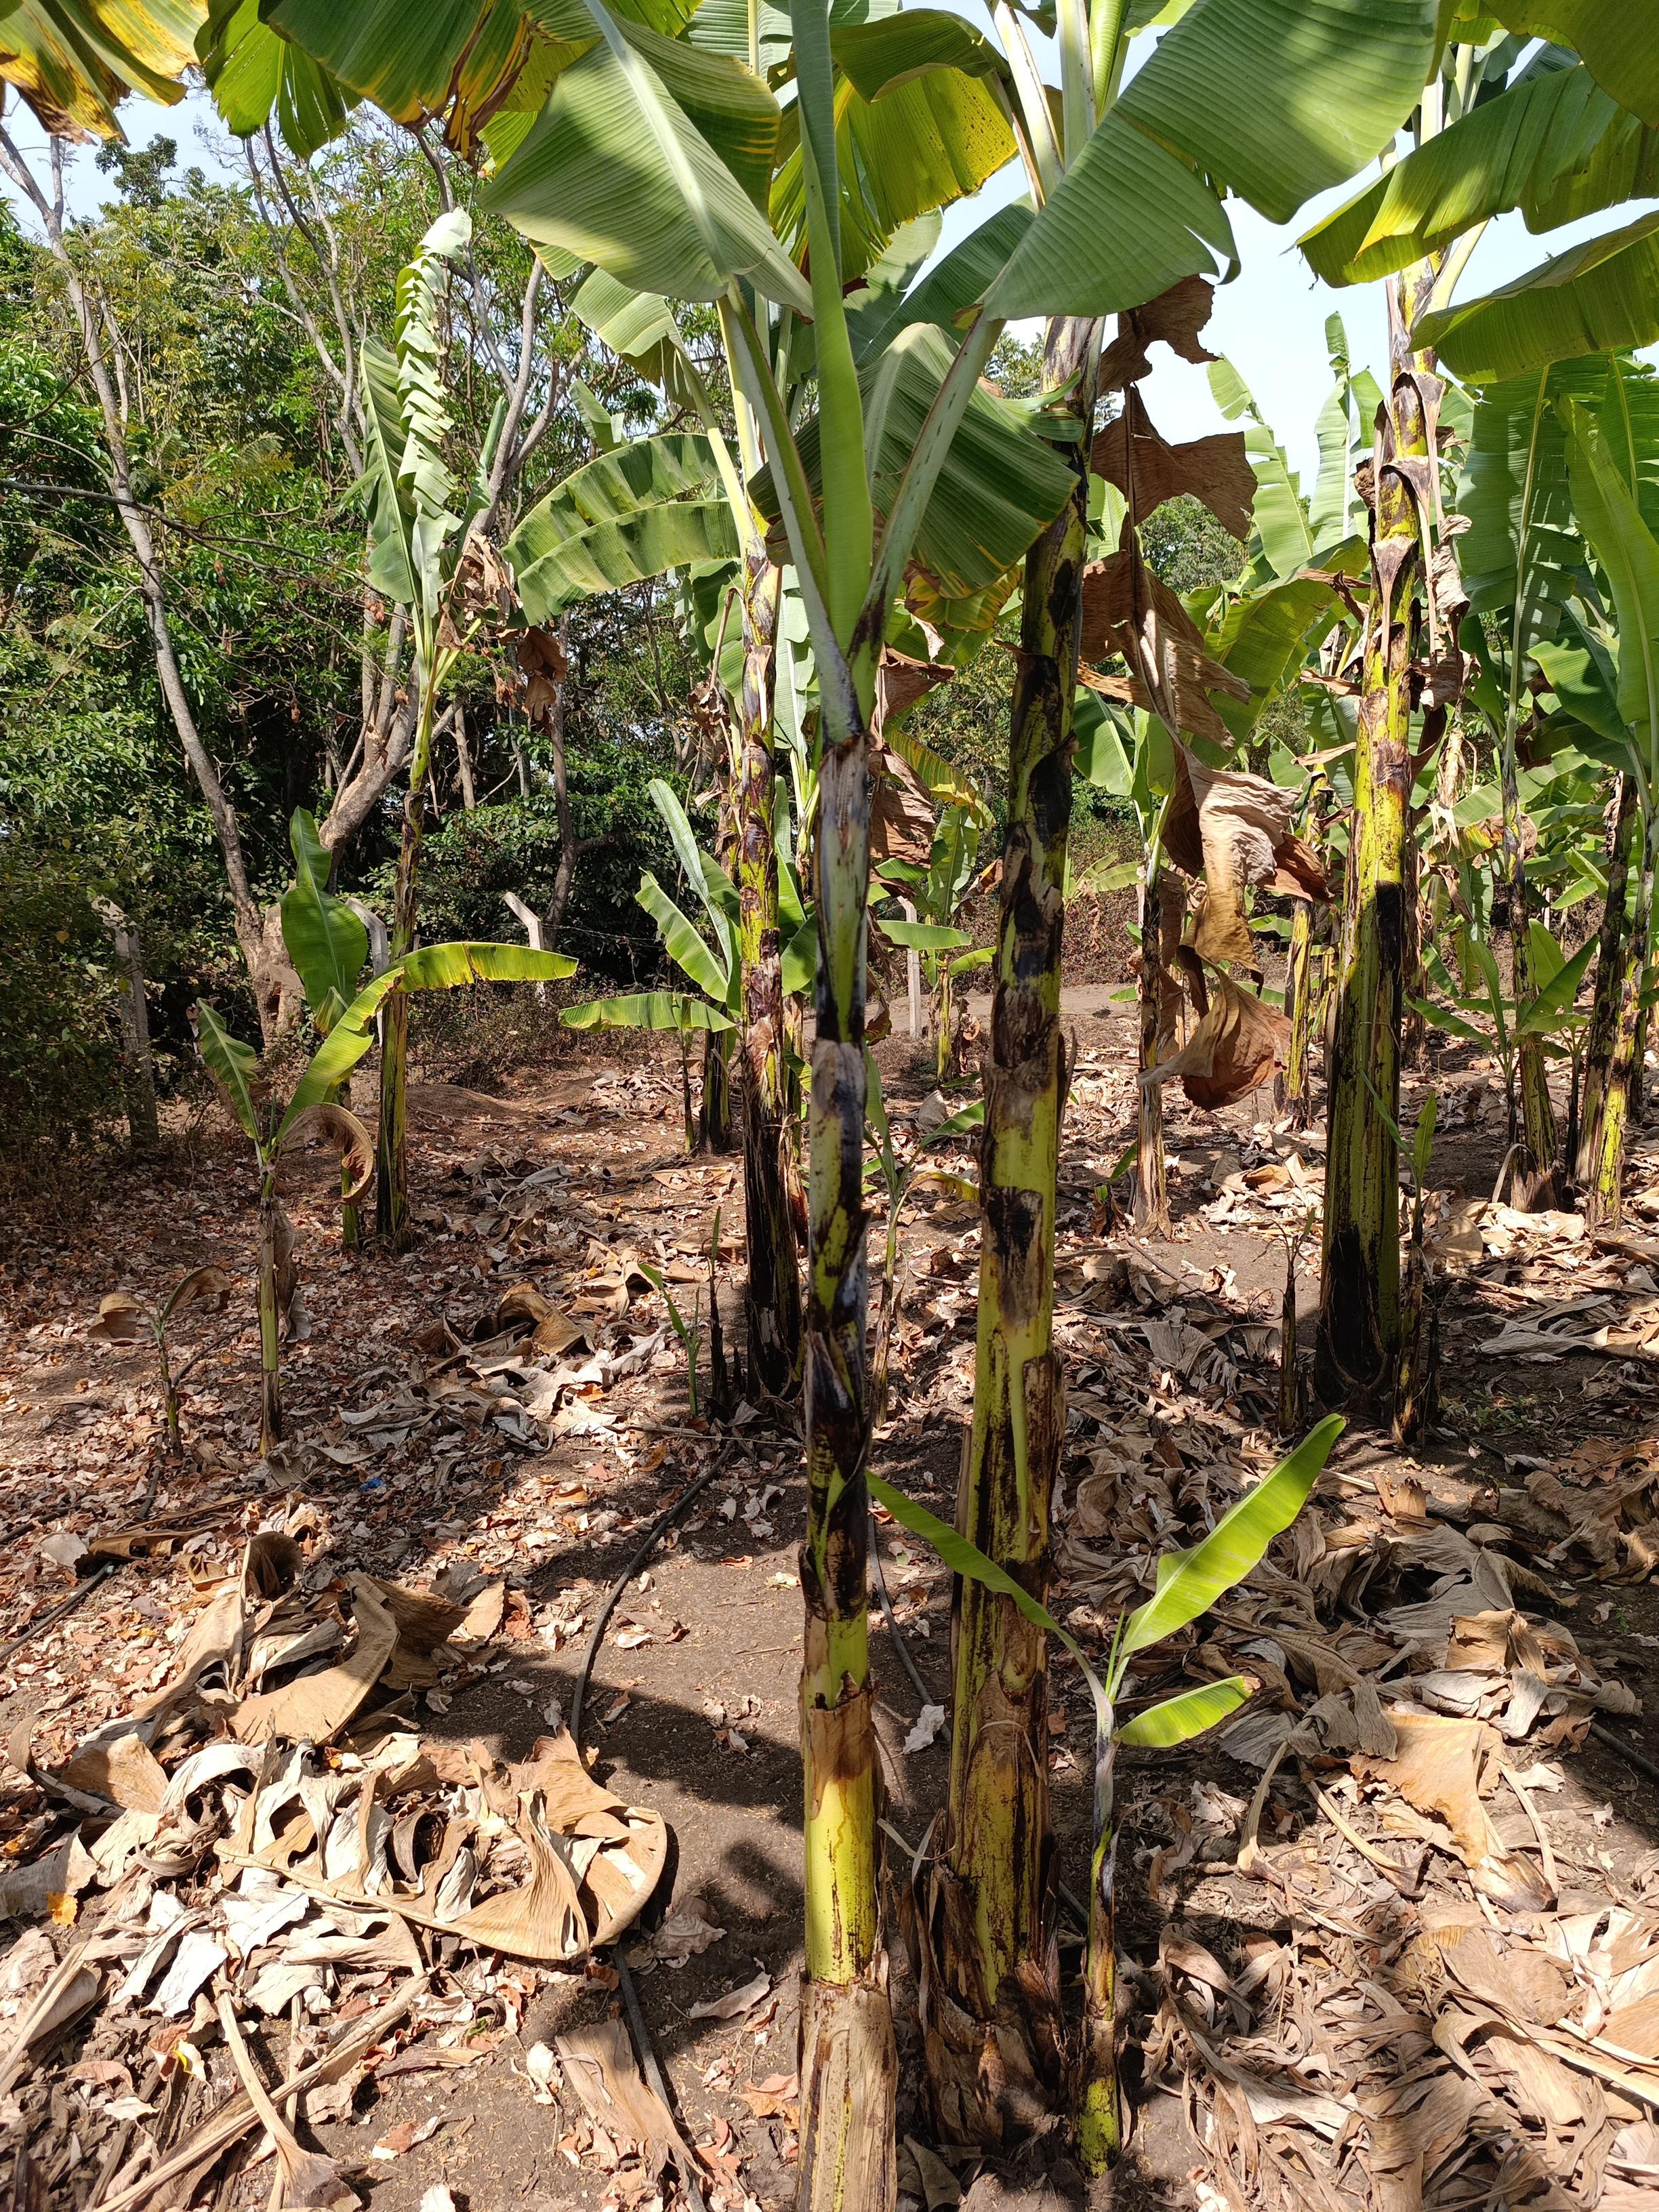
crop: banana
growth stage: vegetative
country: Tanzania
